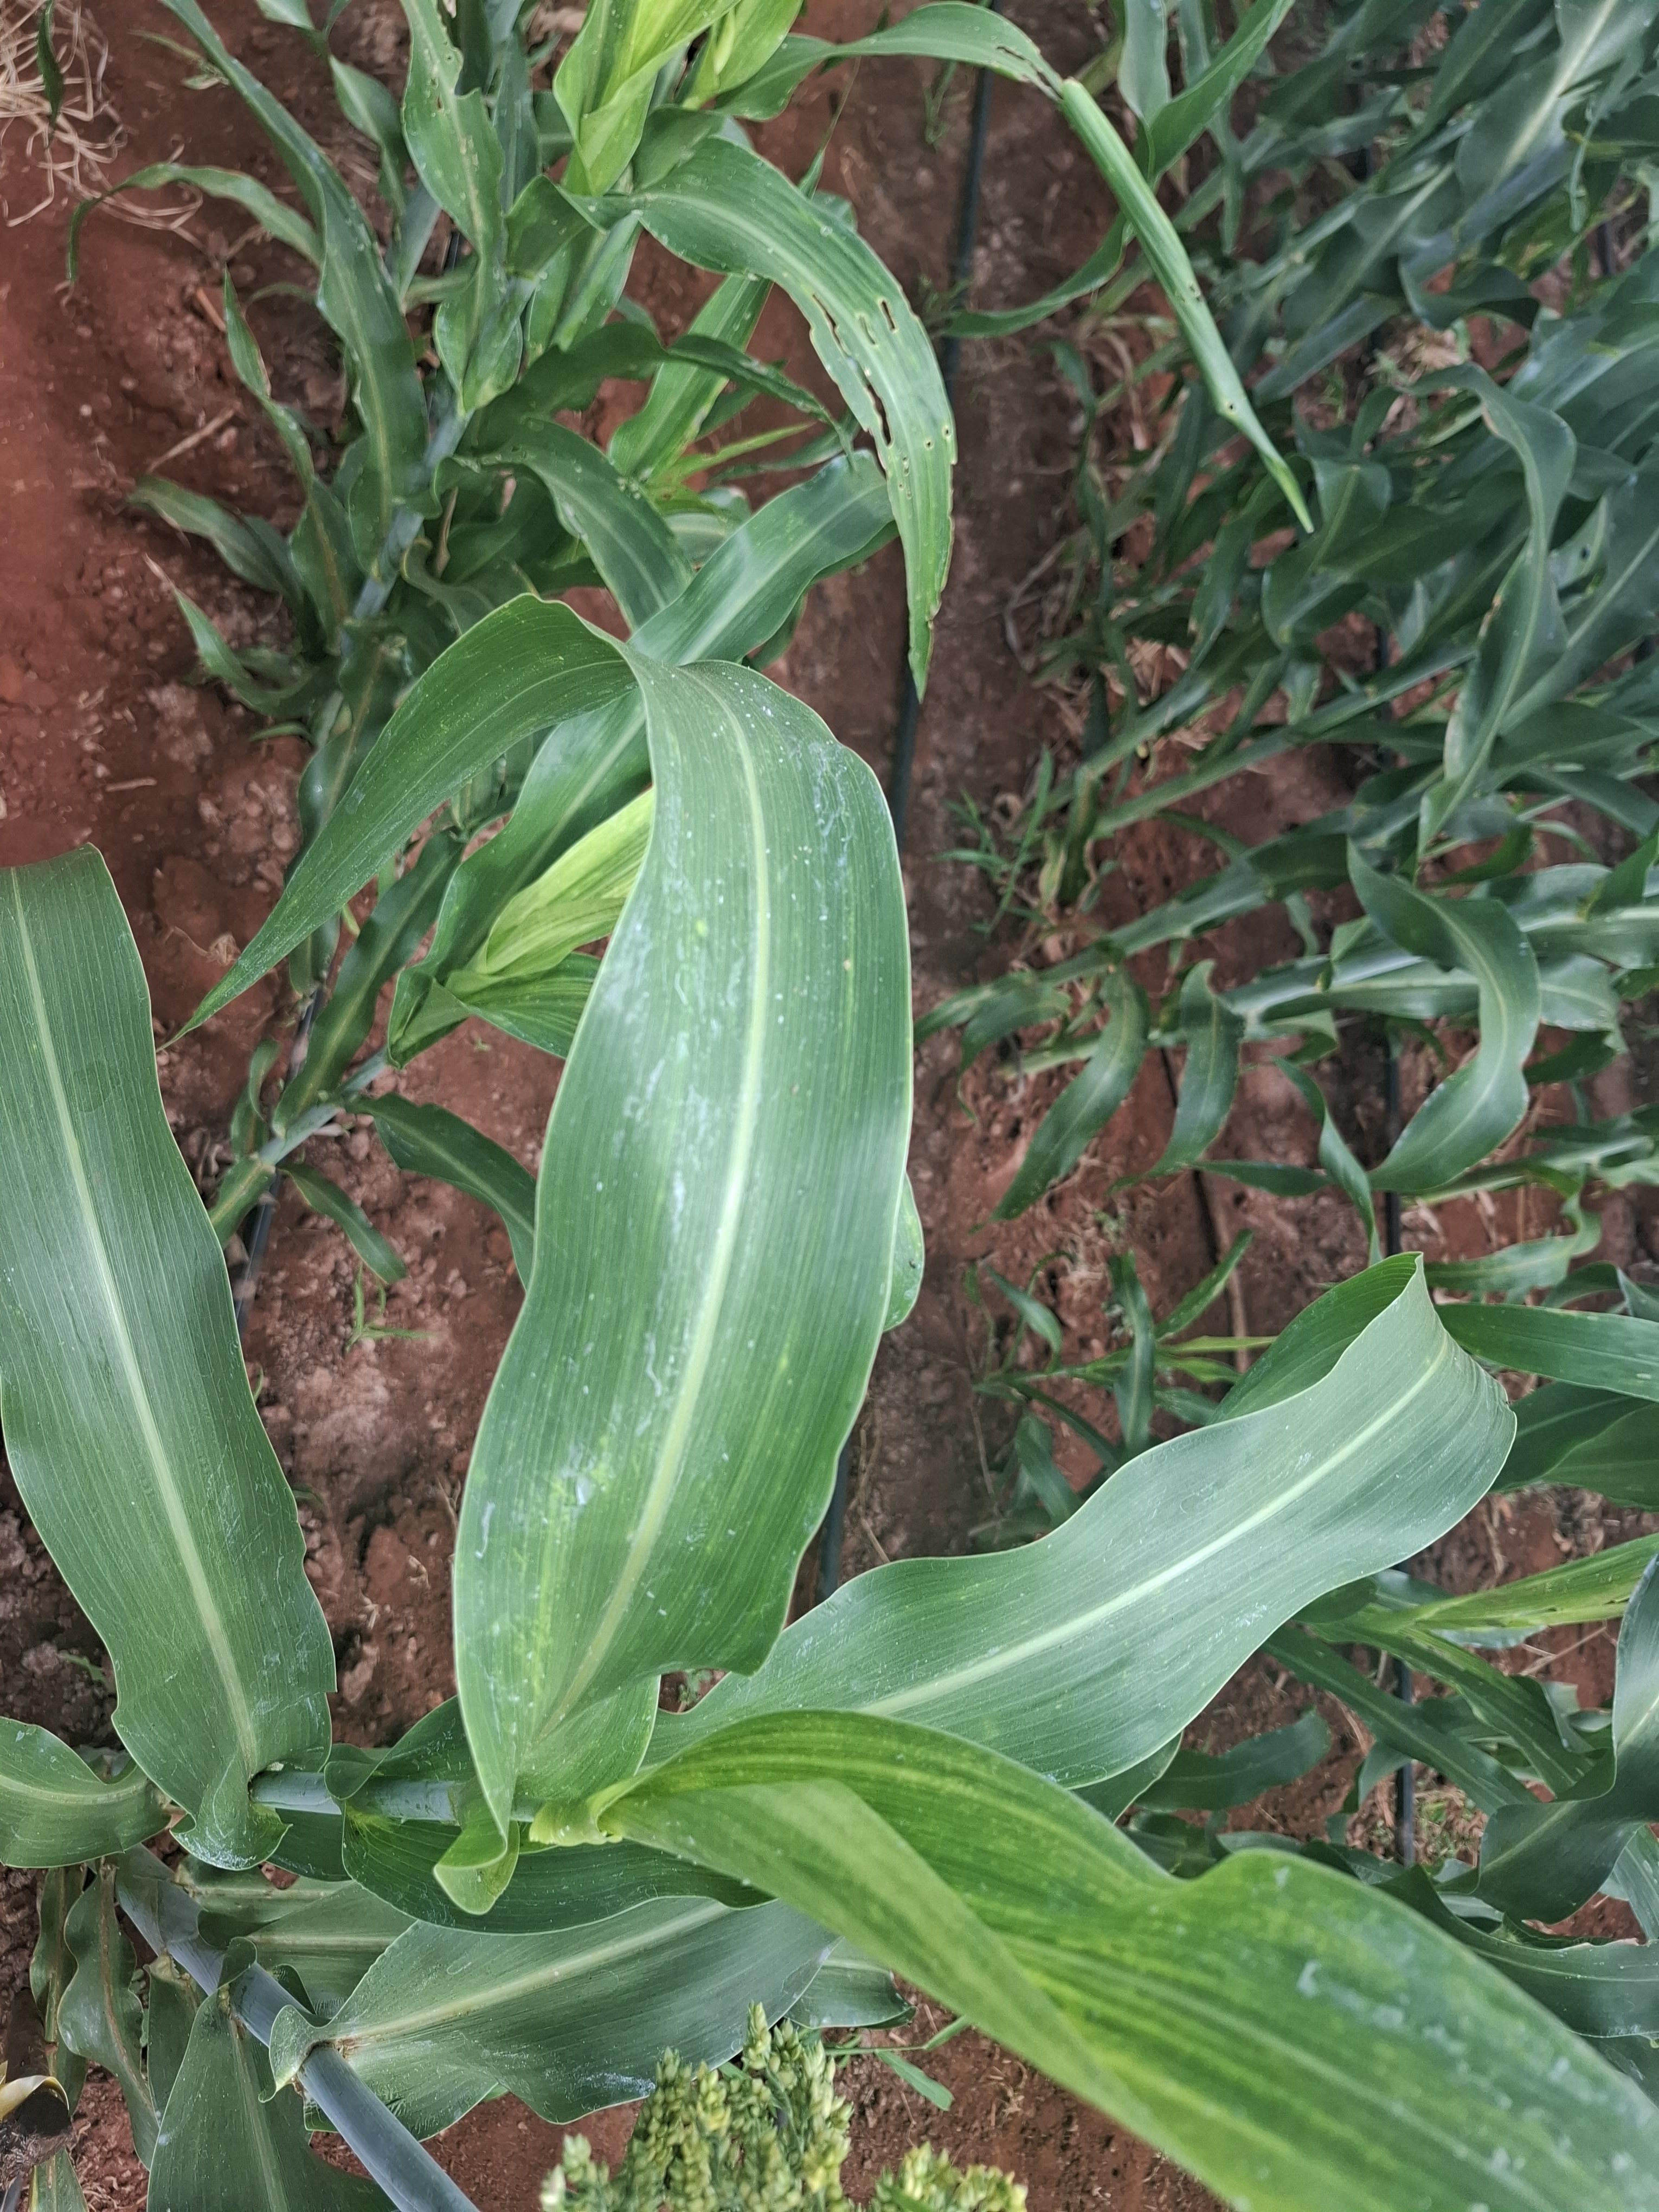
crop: sorghum
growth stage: flowering
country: Kenya
